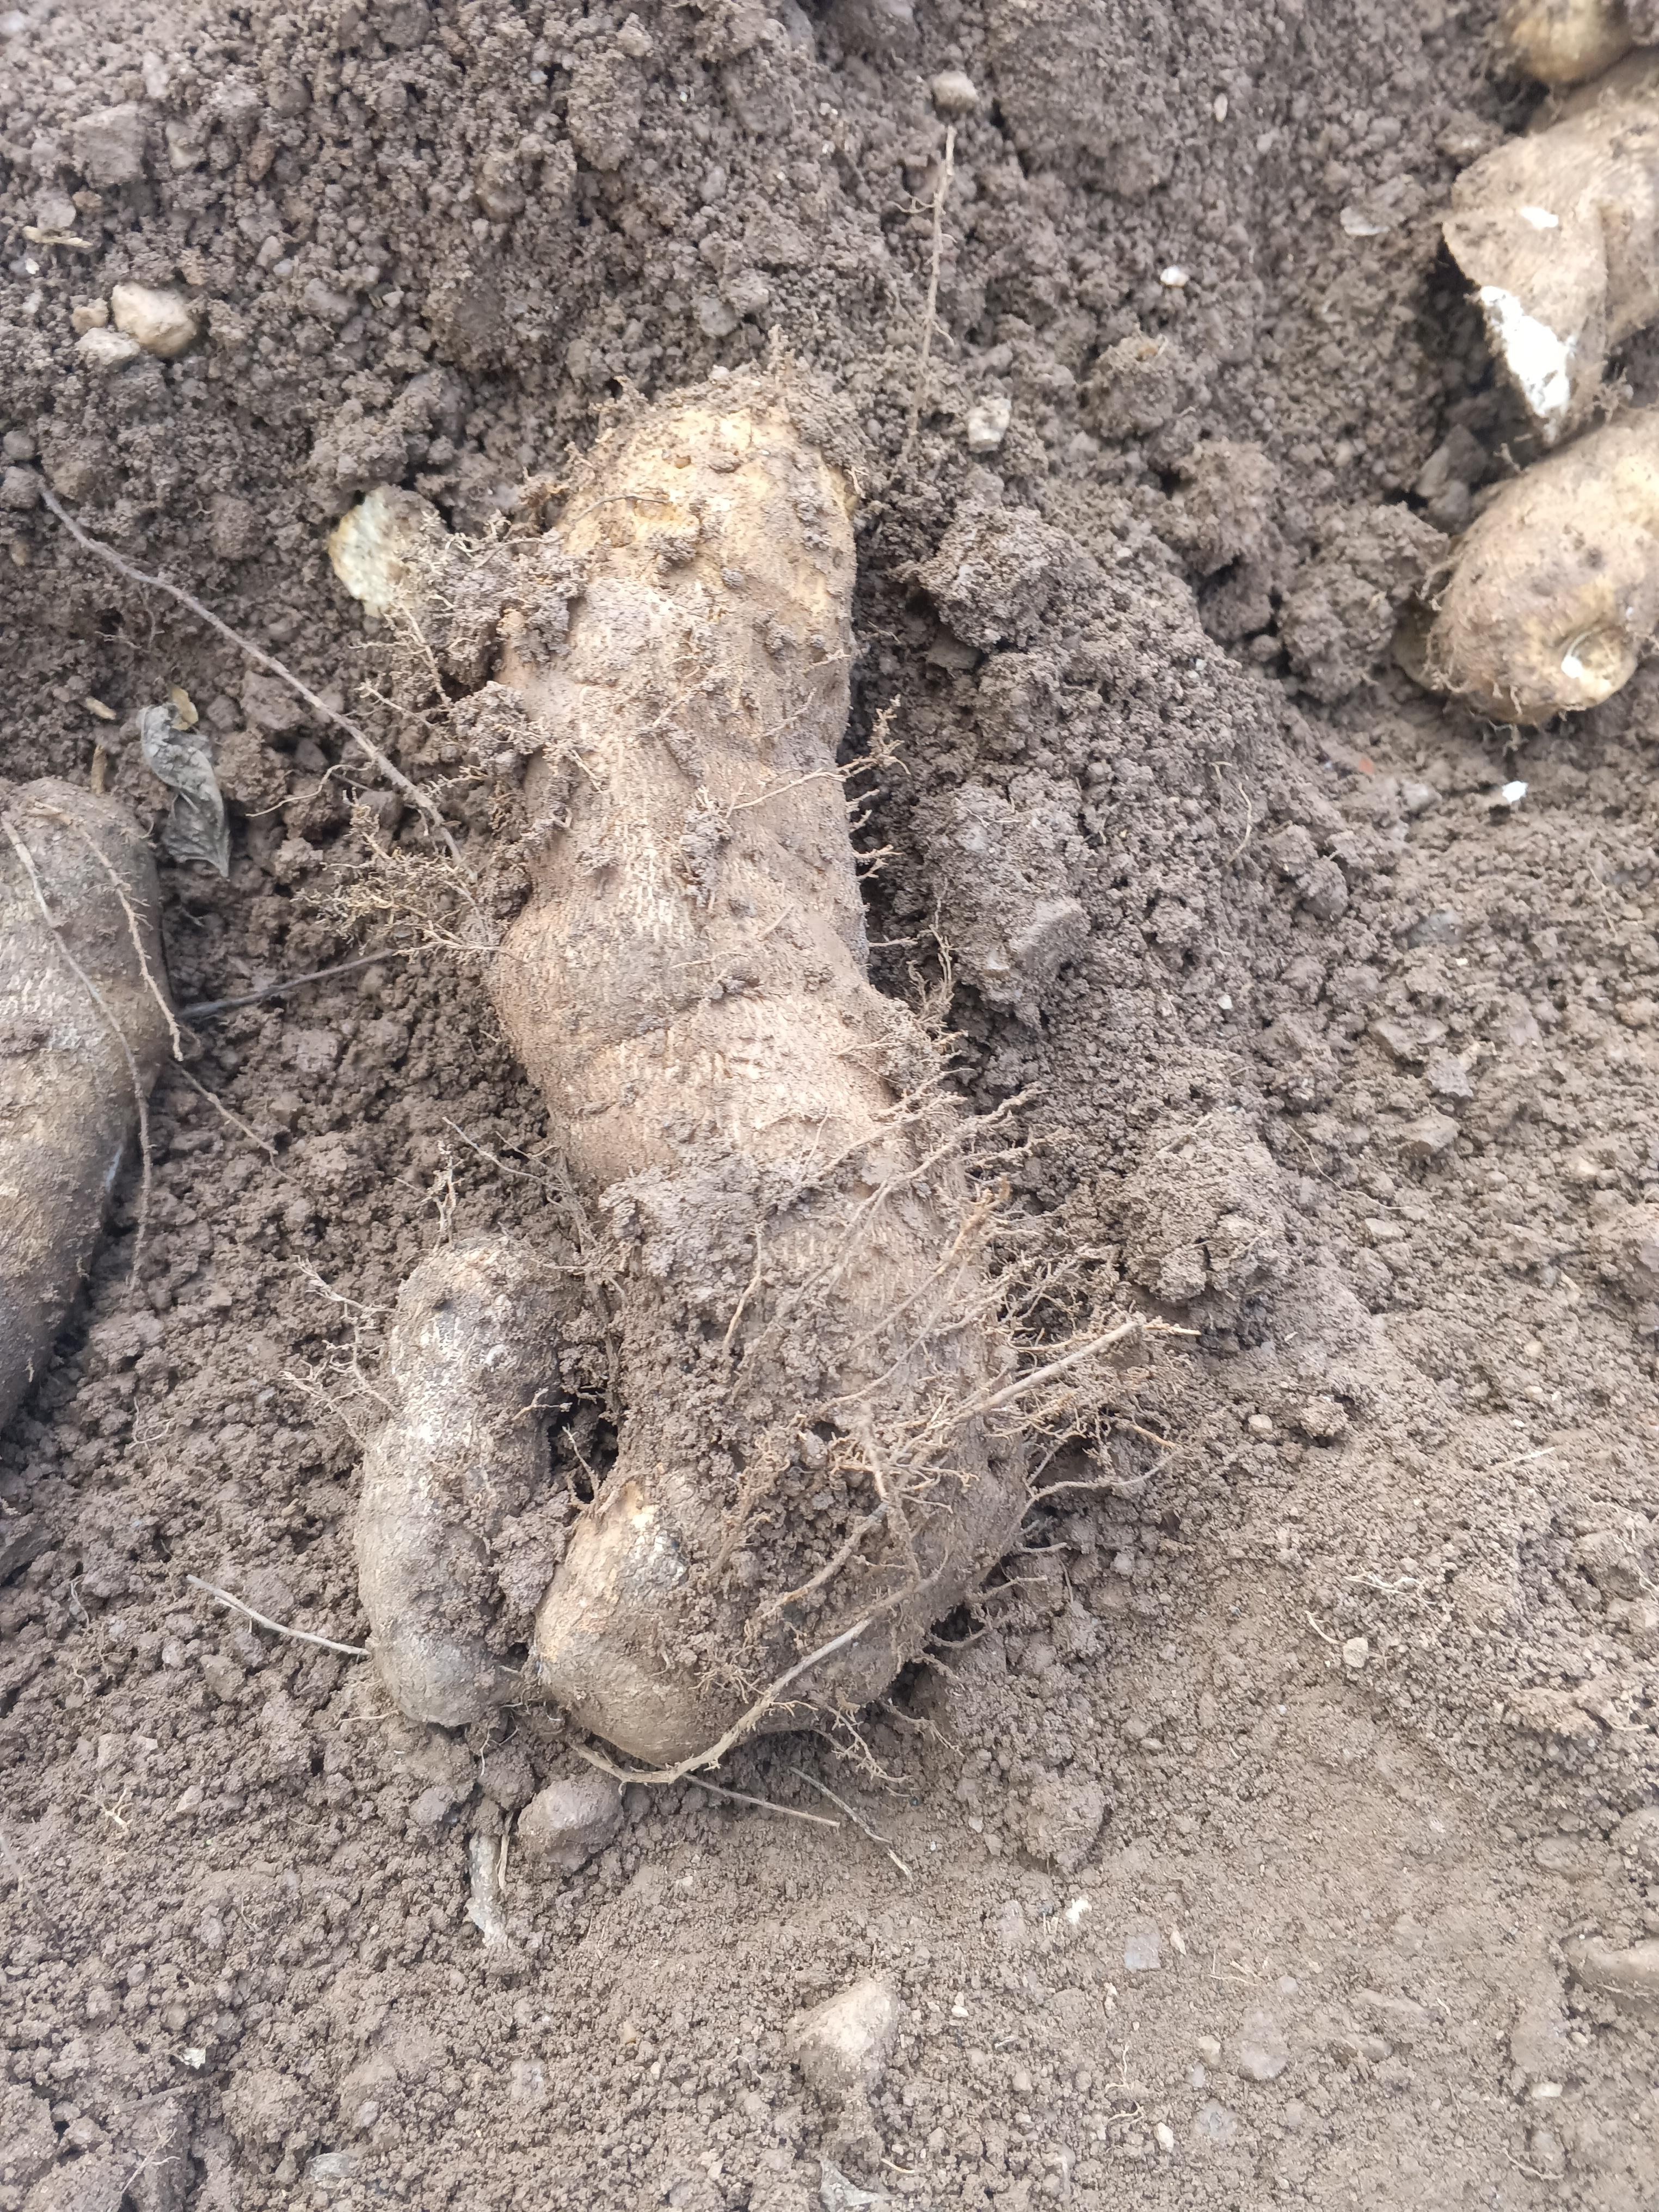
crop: yam
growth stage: harvest
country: Nigeria
